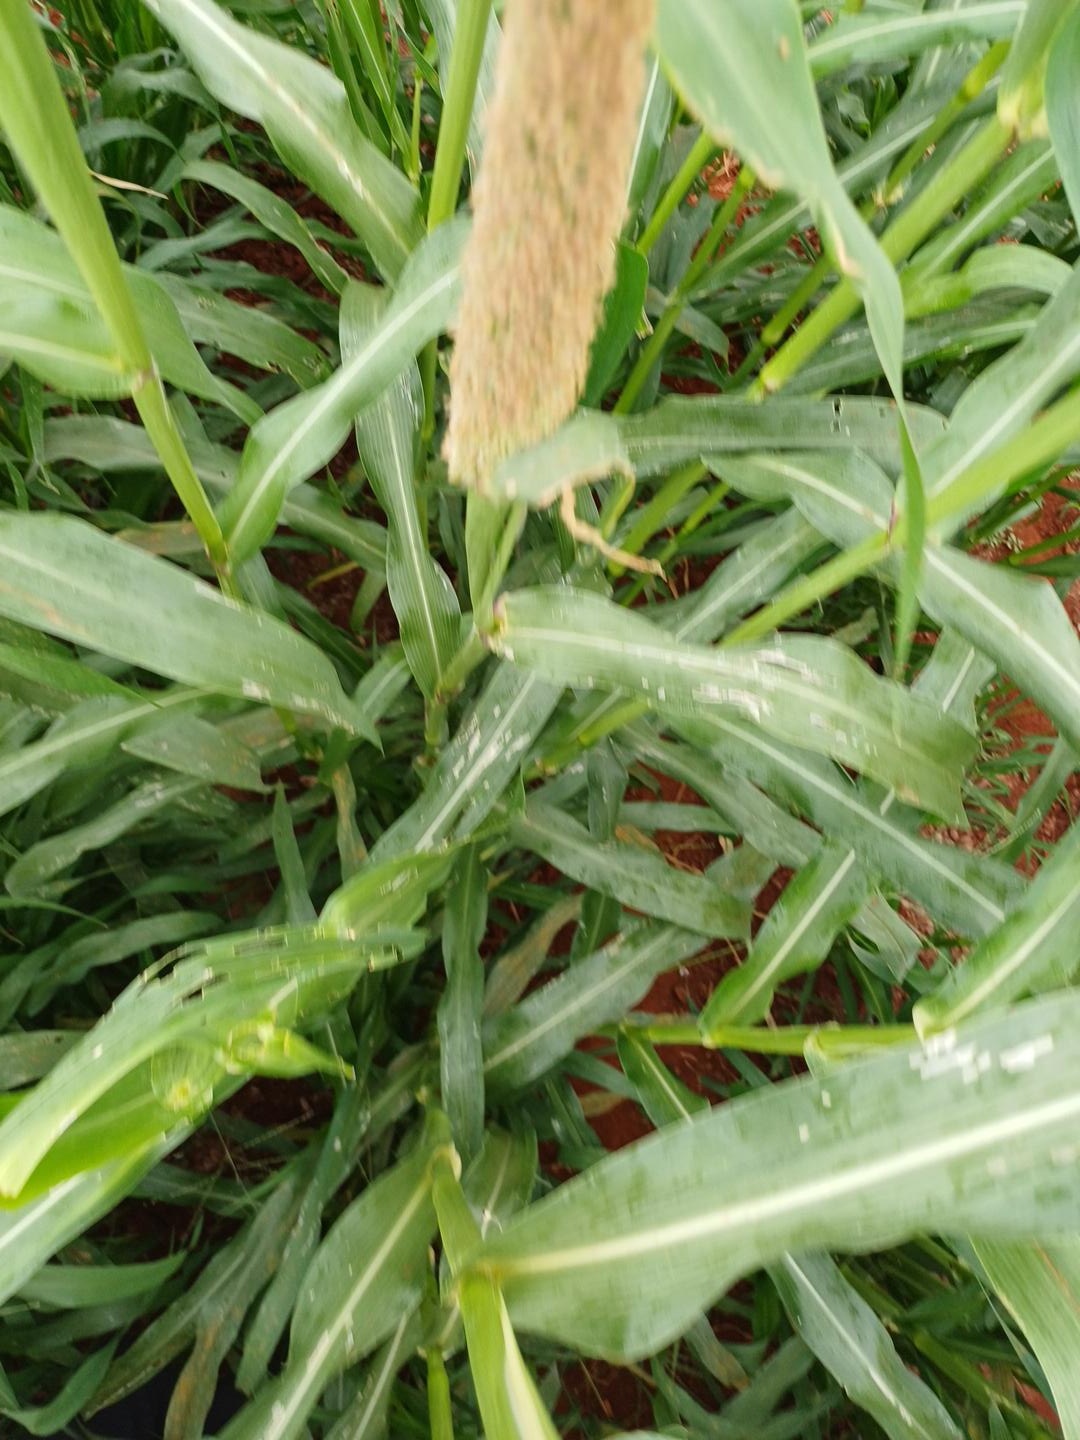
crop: pearl millet
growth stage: flowering
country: Kenya
